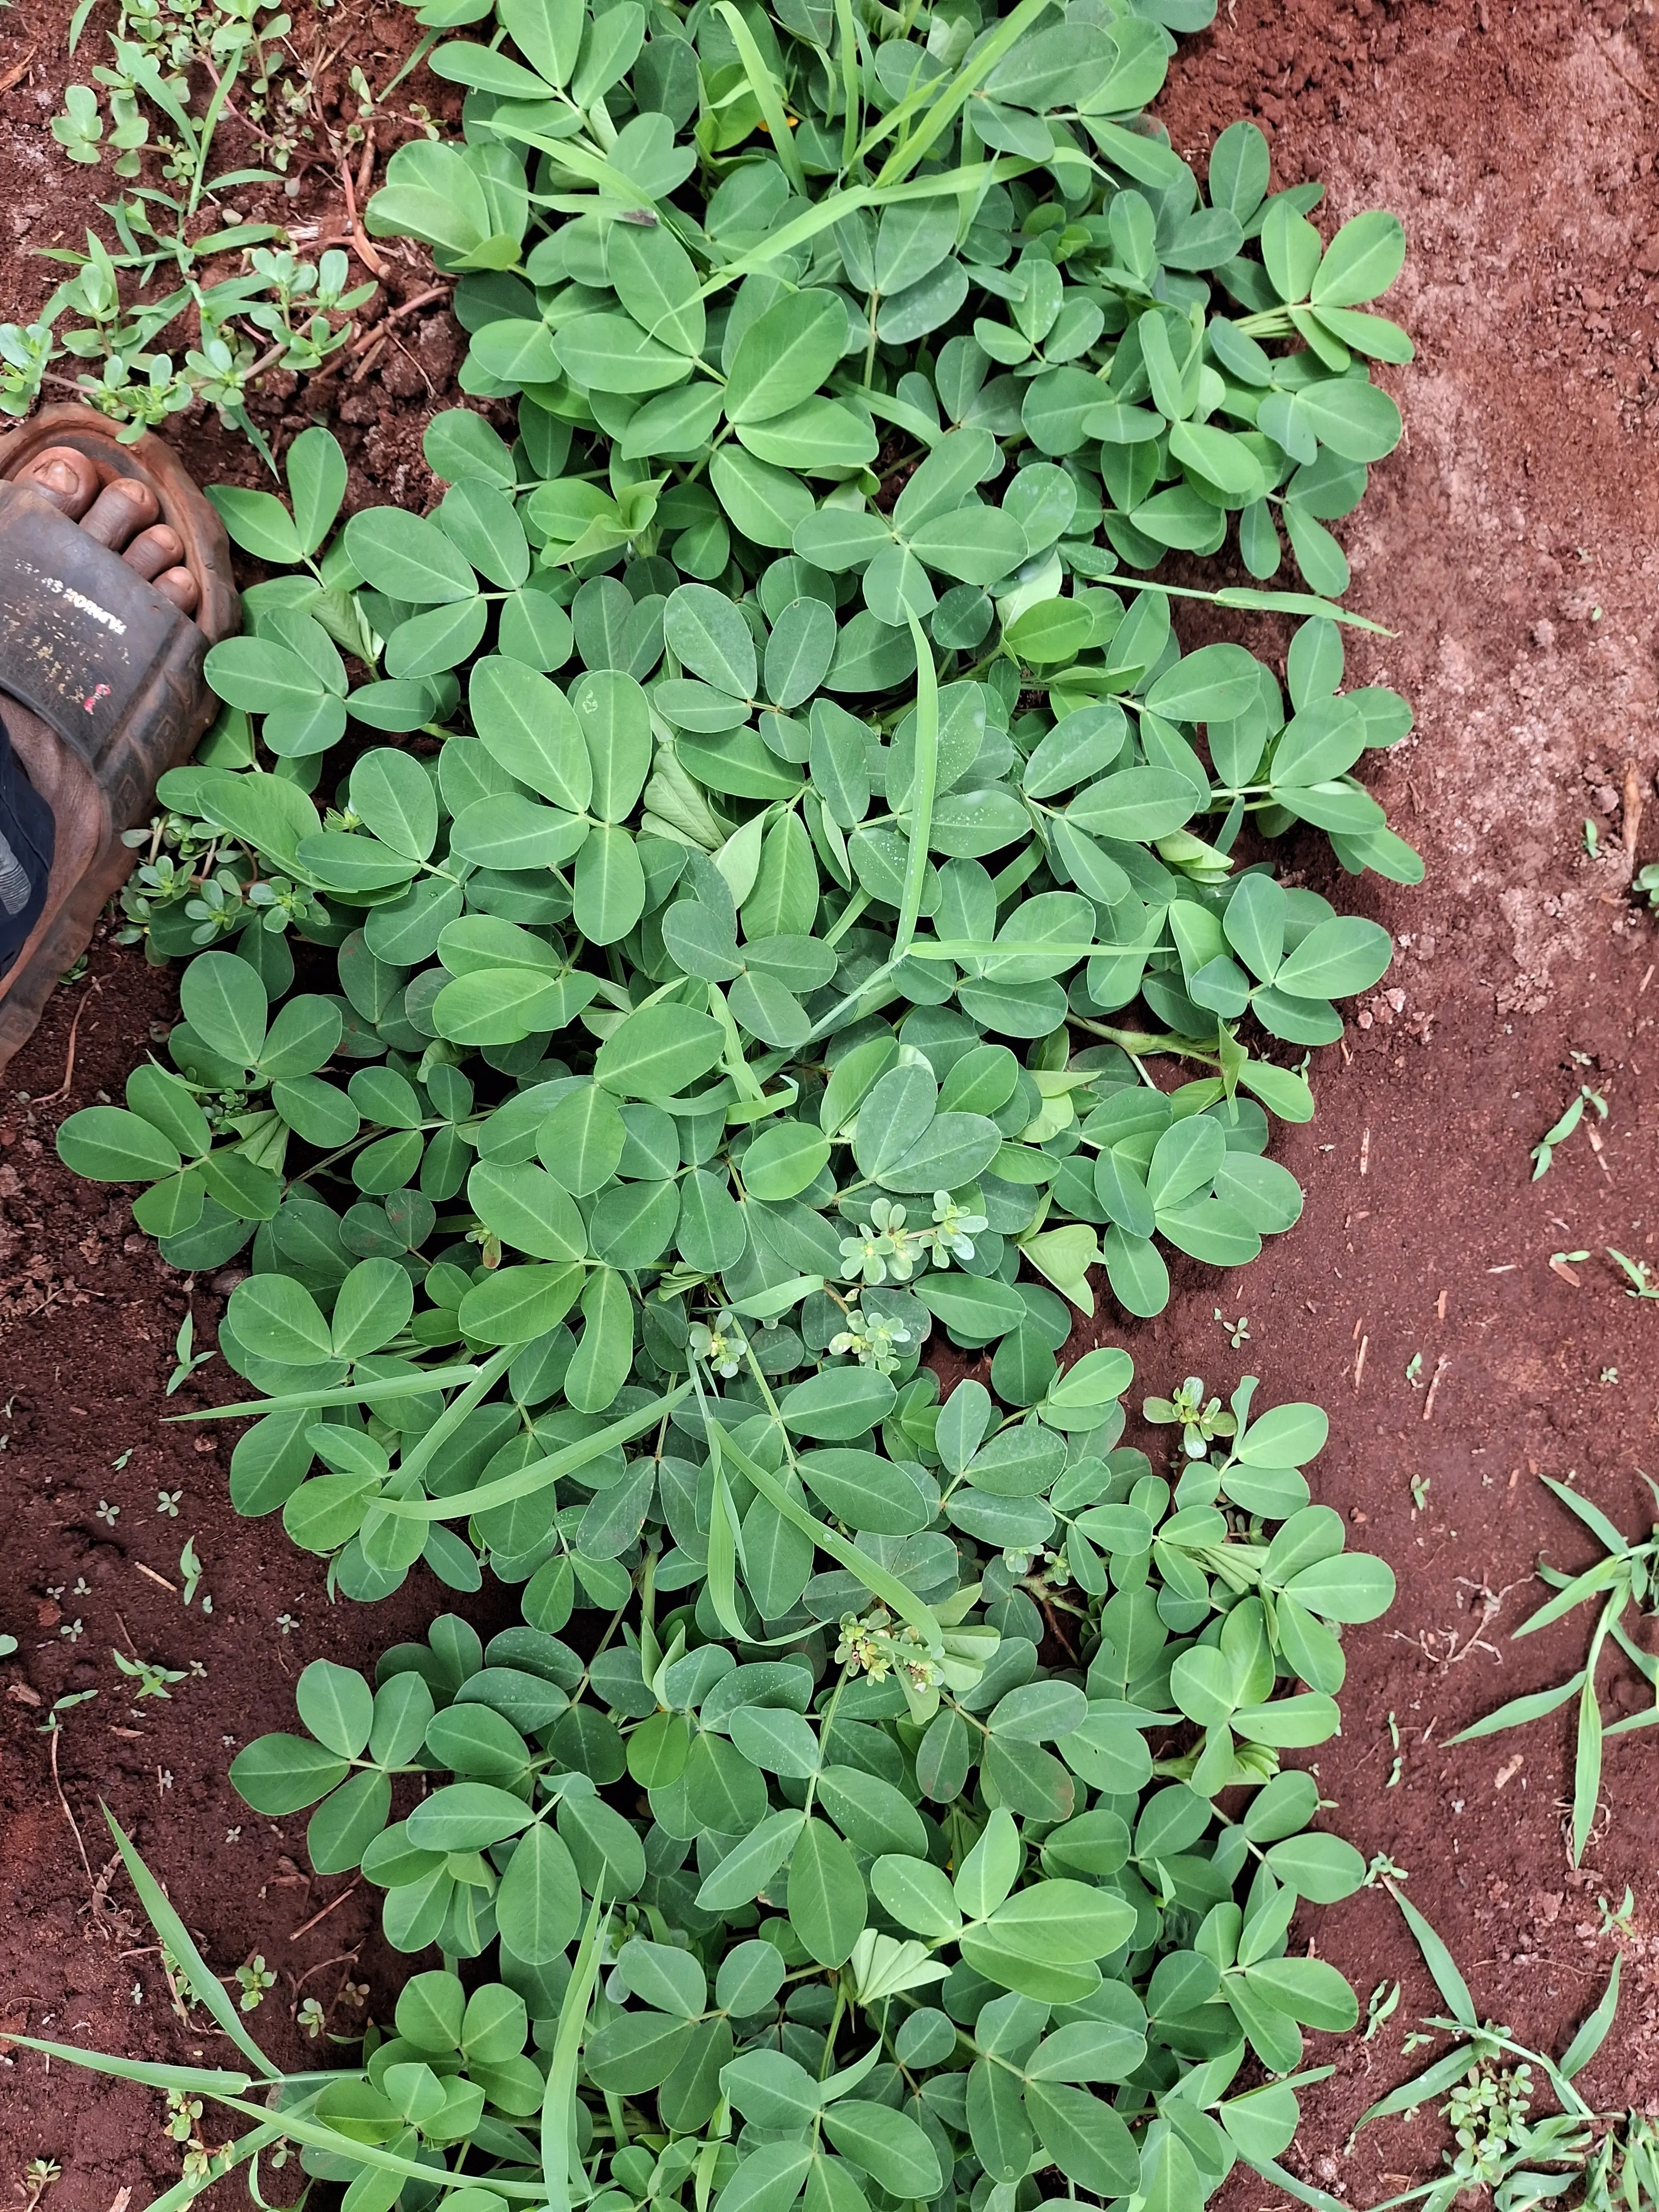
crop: groundnut
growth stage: flowering
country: Kenya
